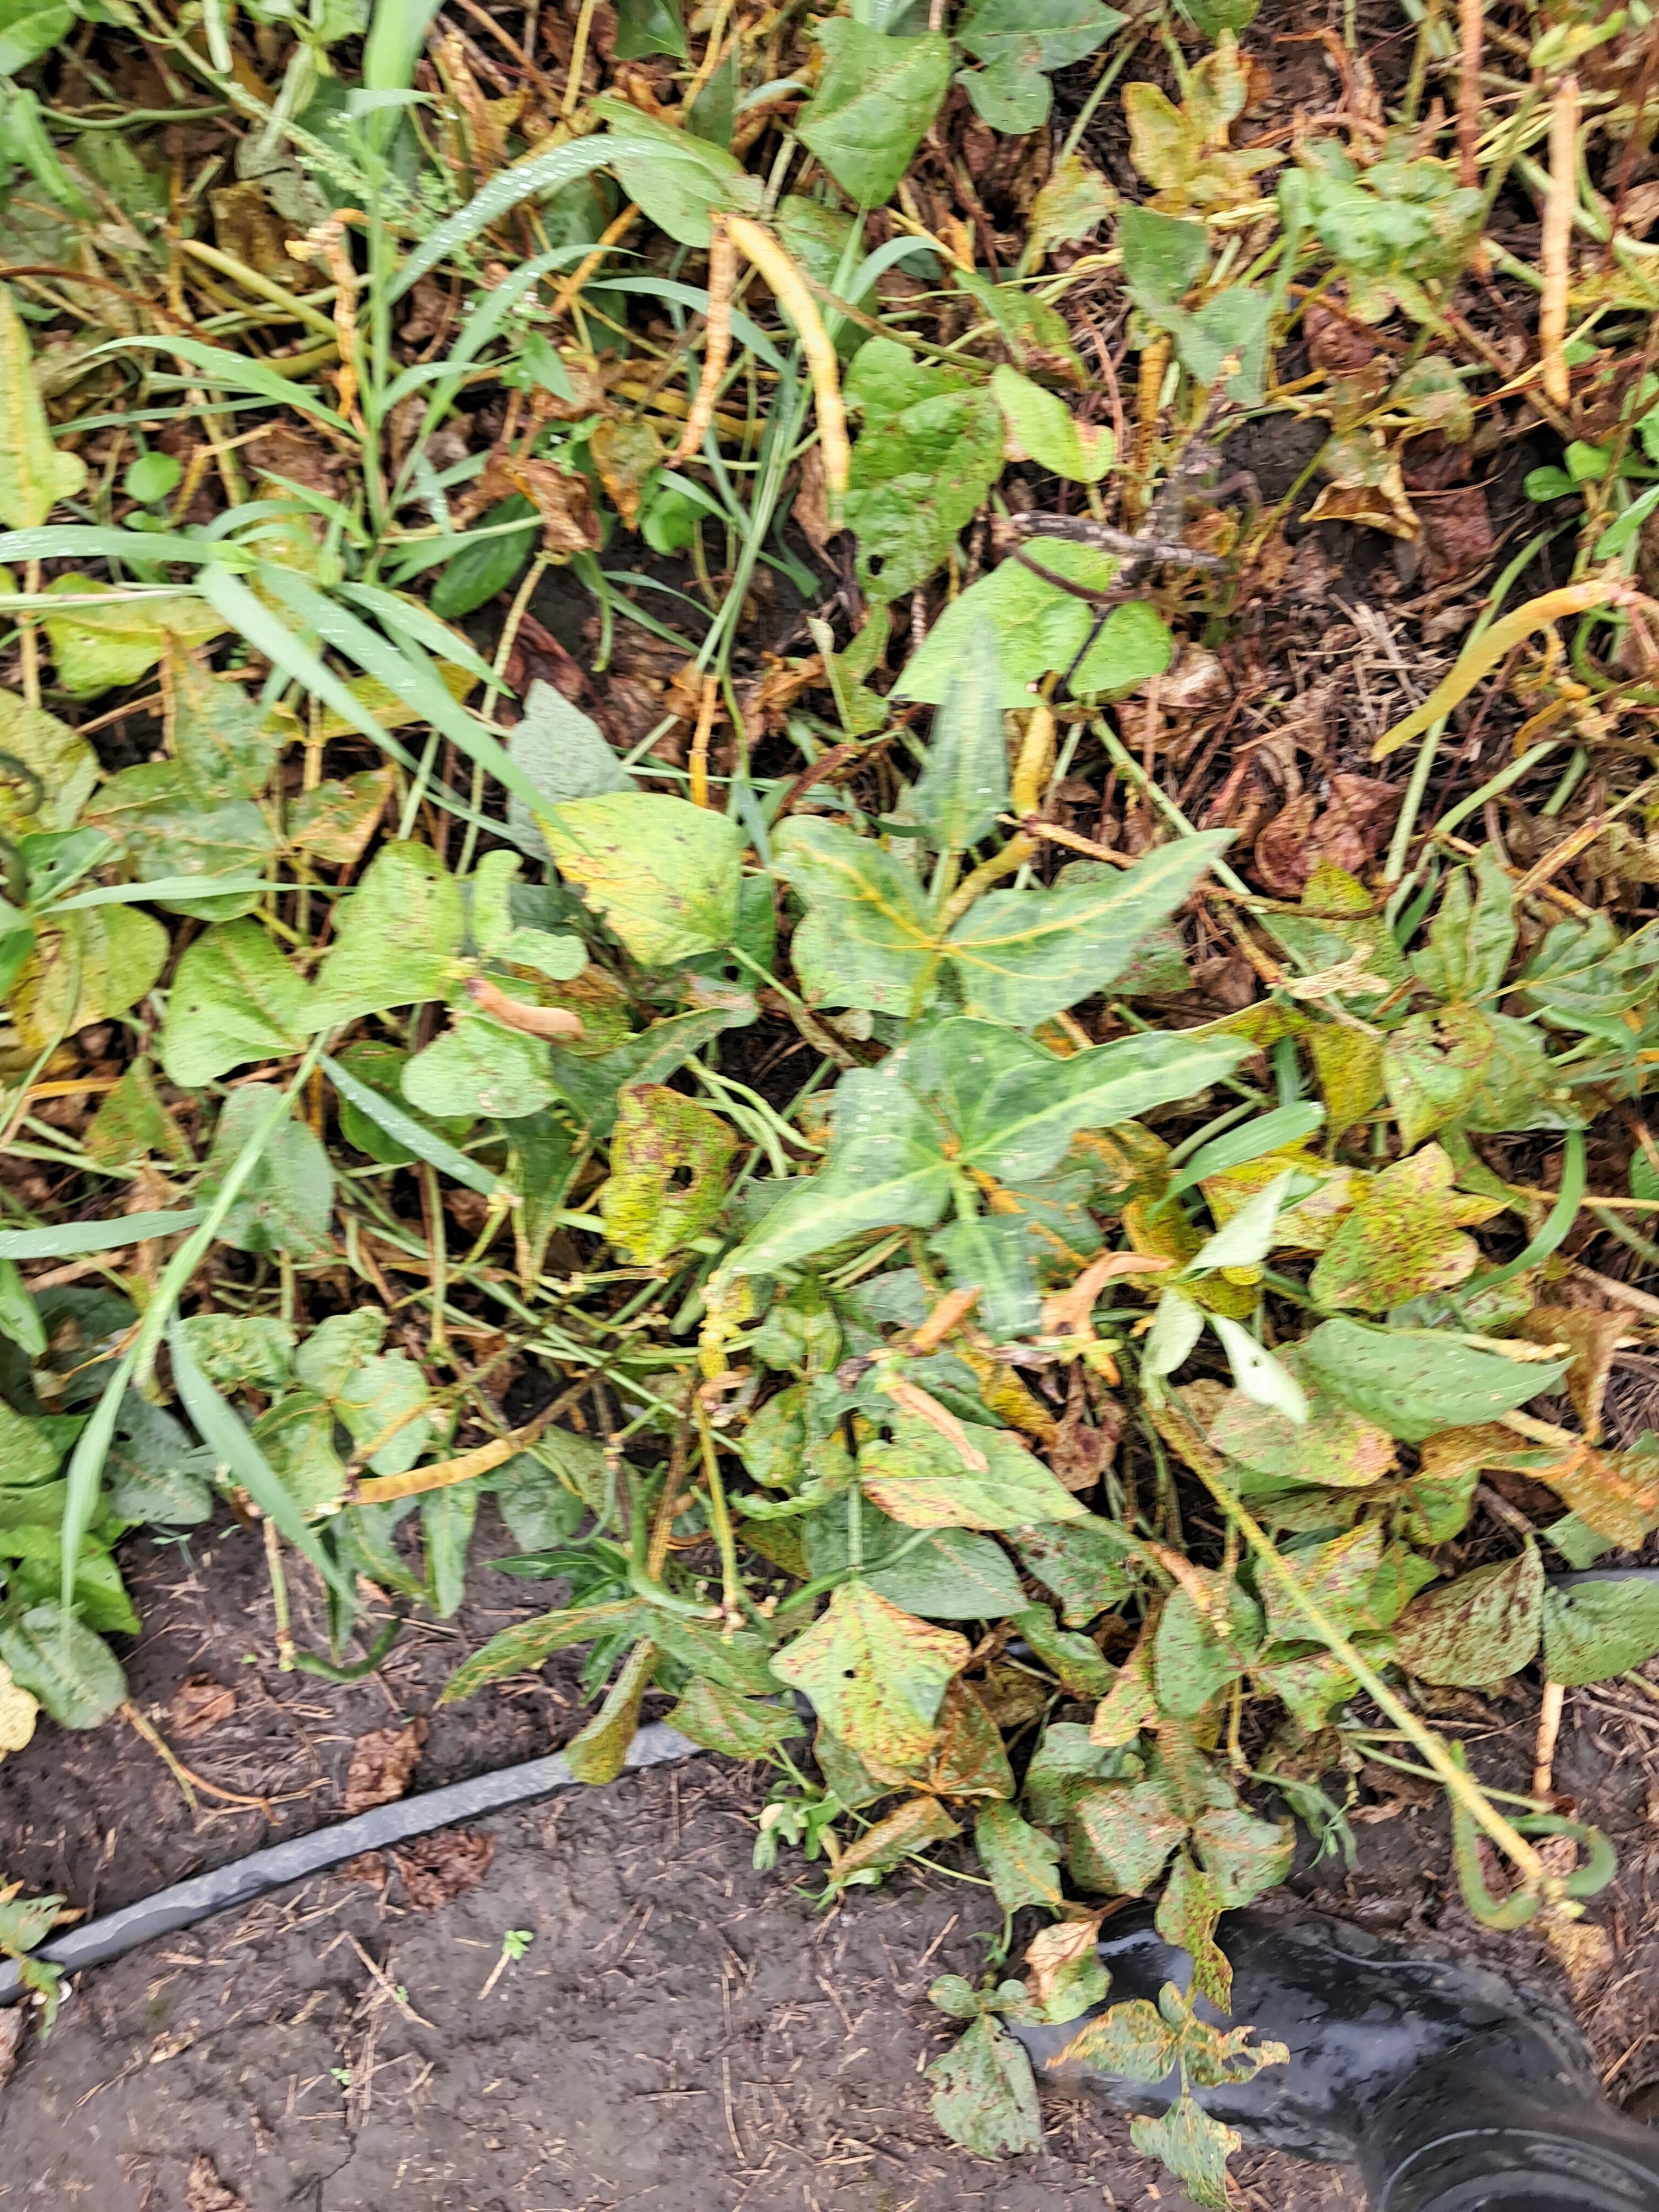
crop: cowpea
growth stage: development pod
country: Tanzania
